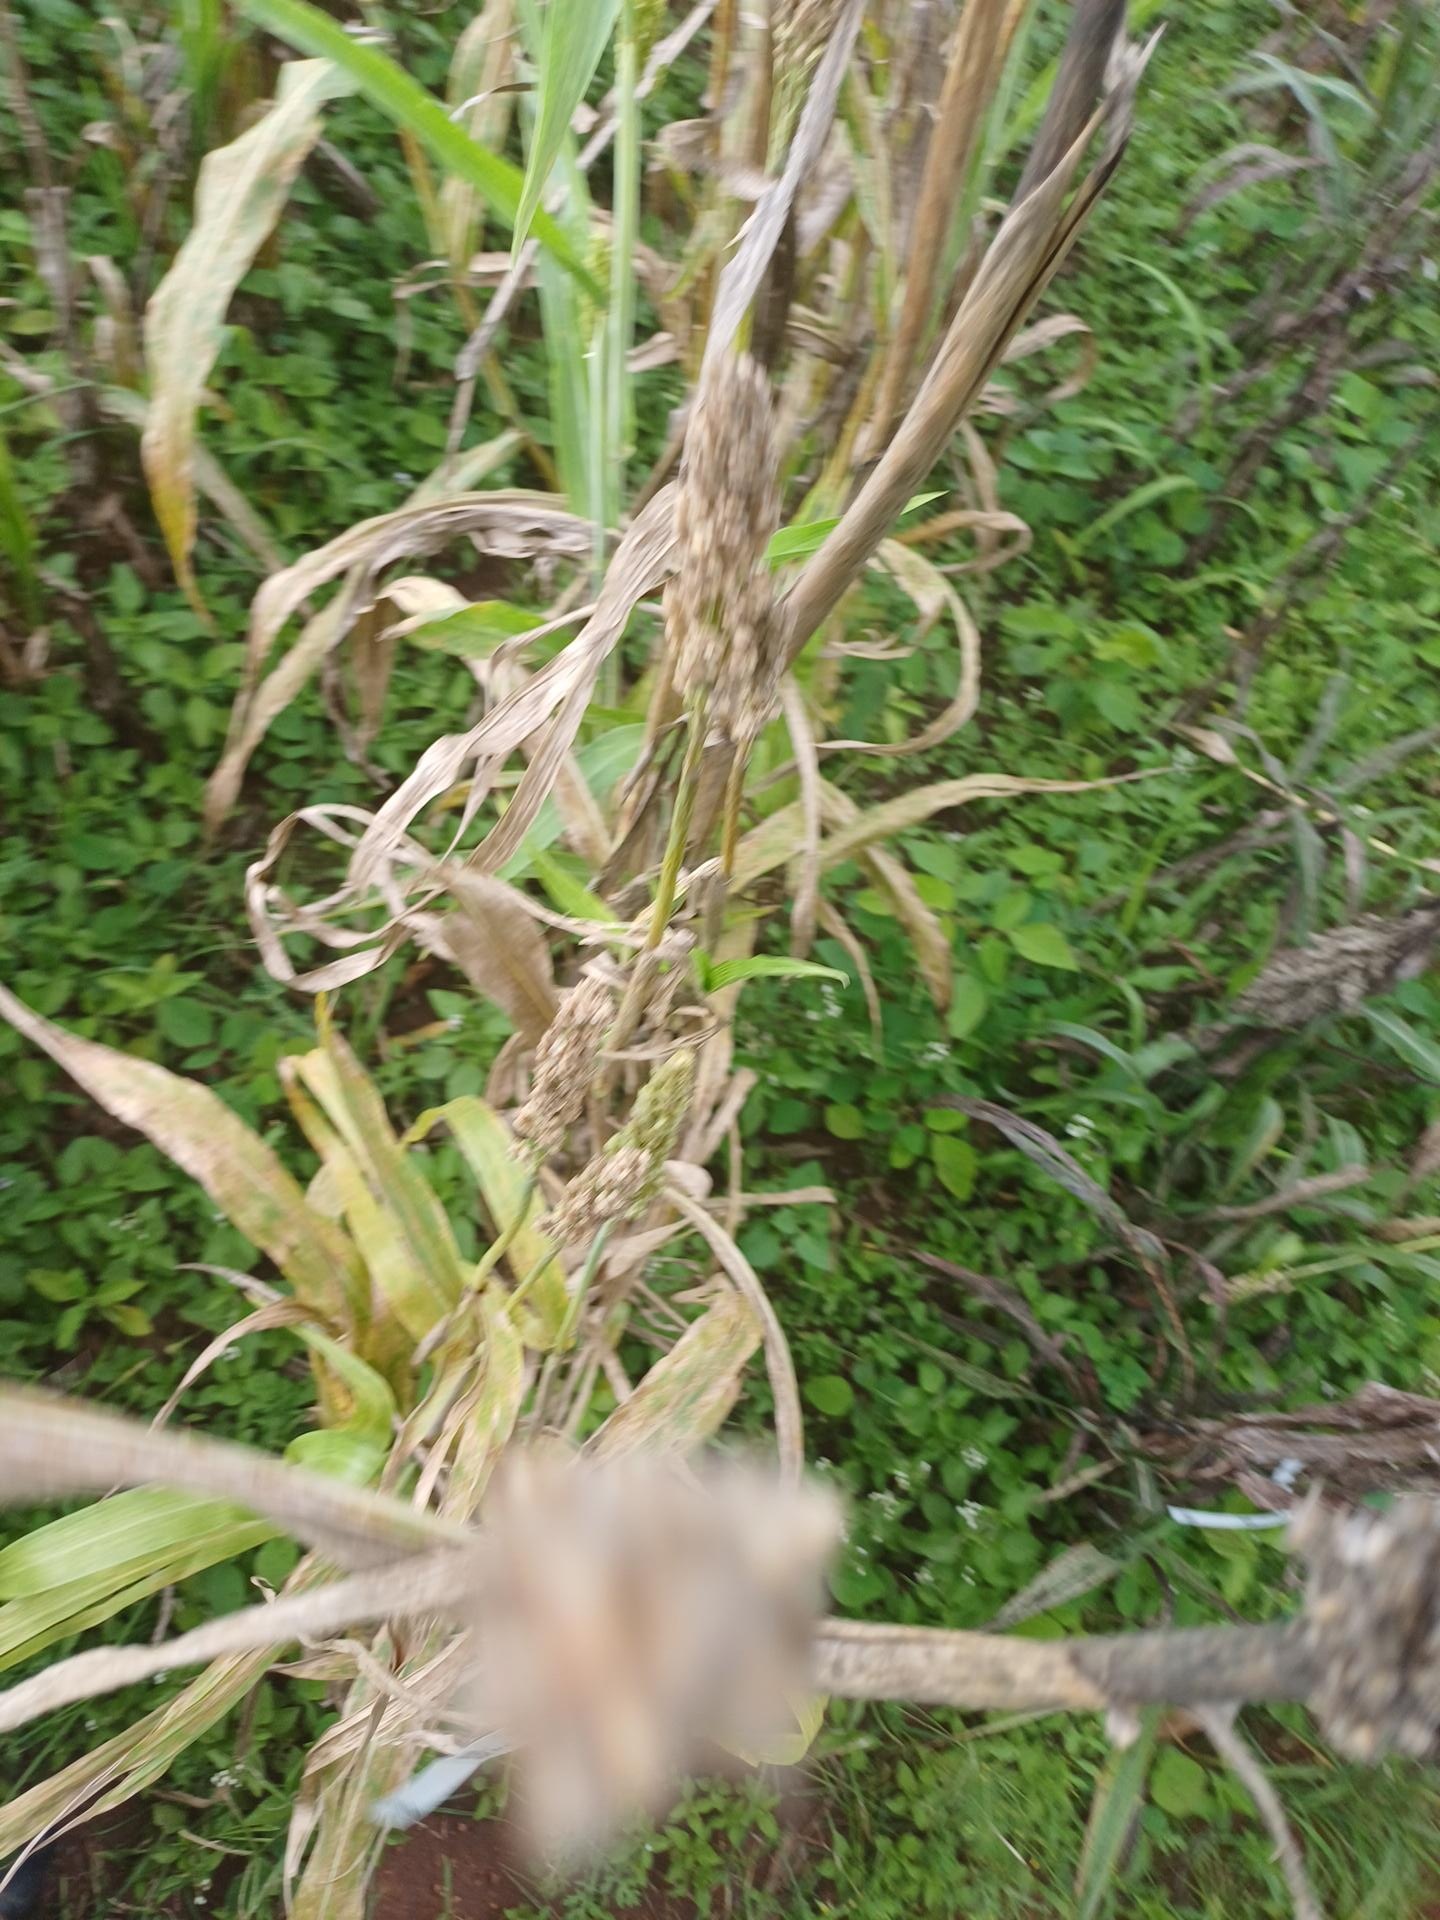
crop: sorghum
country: Kenya
